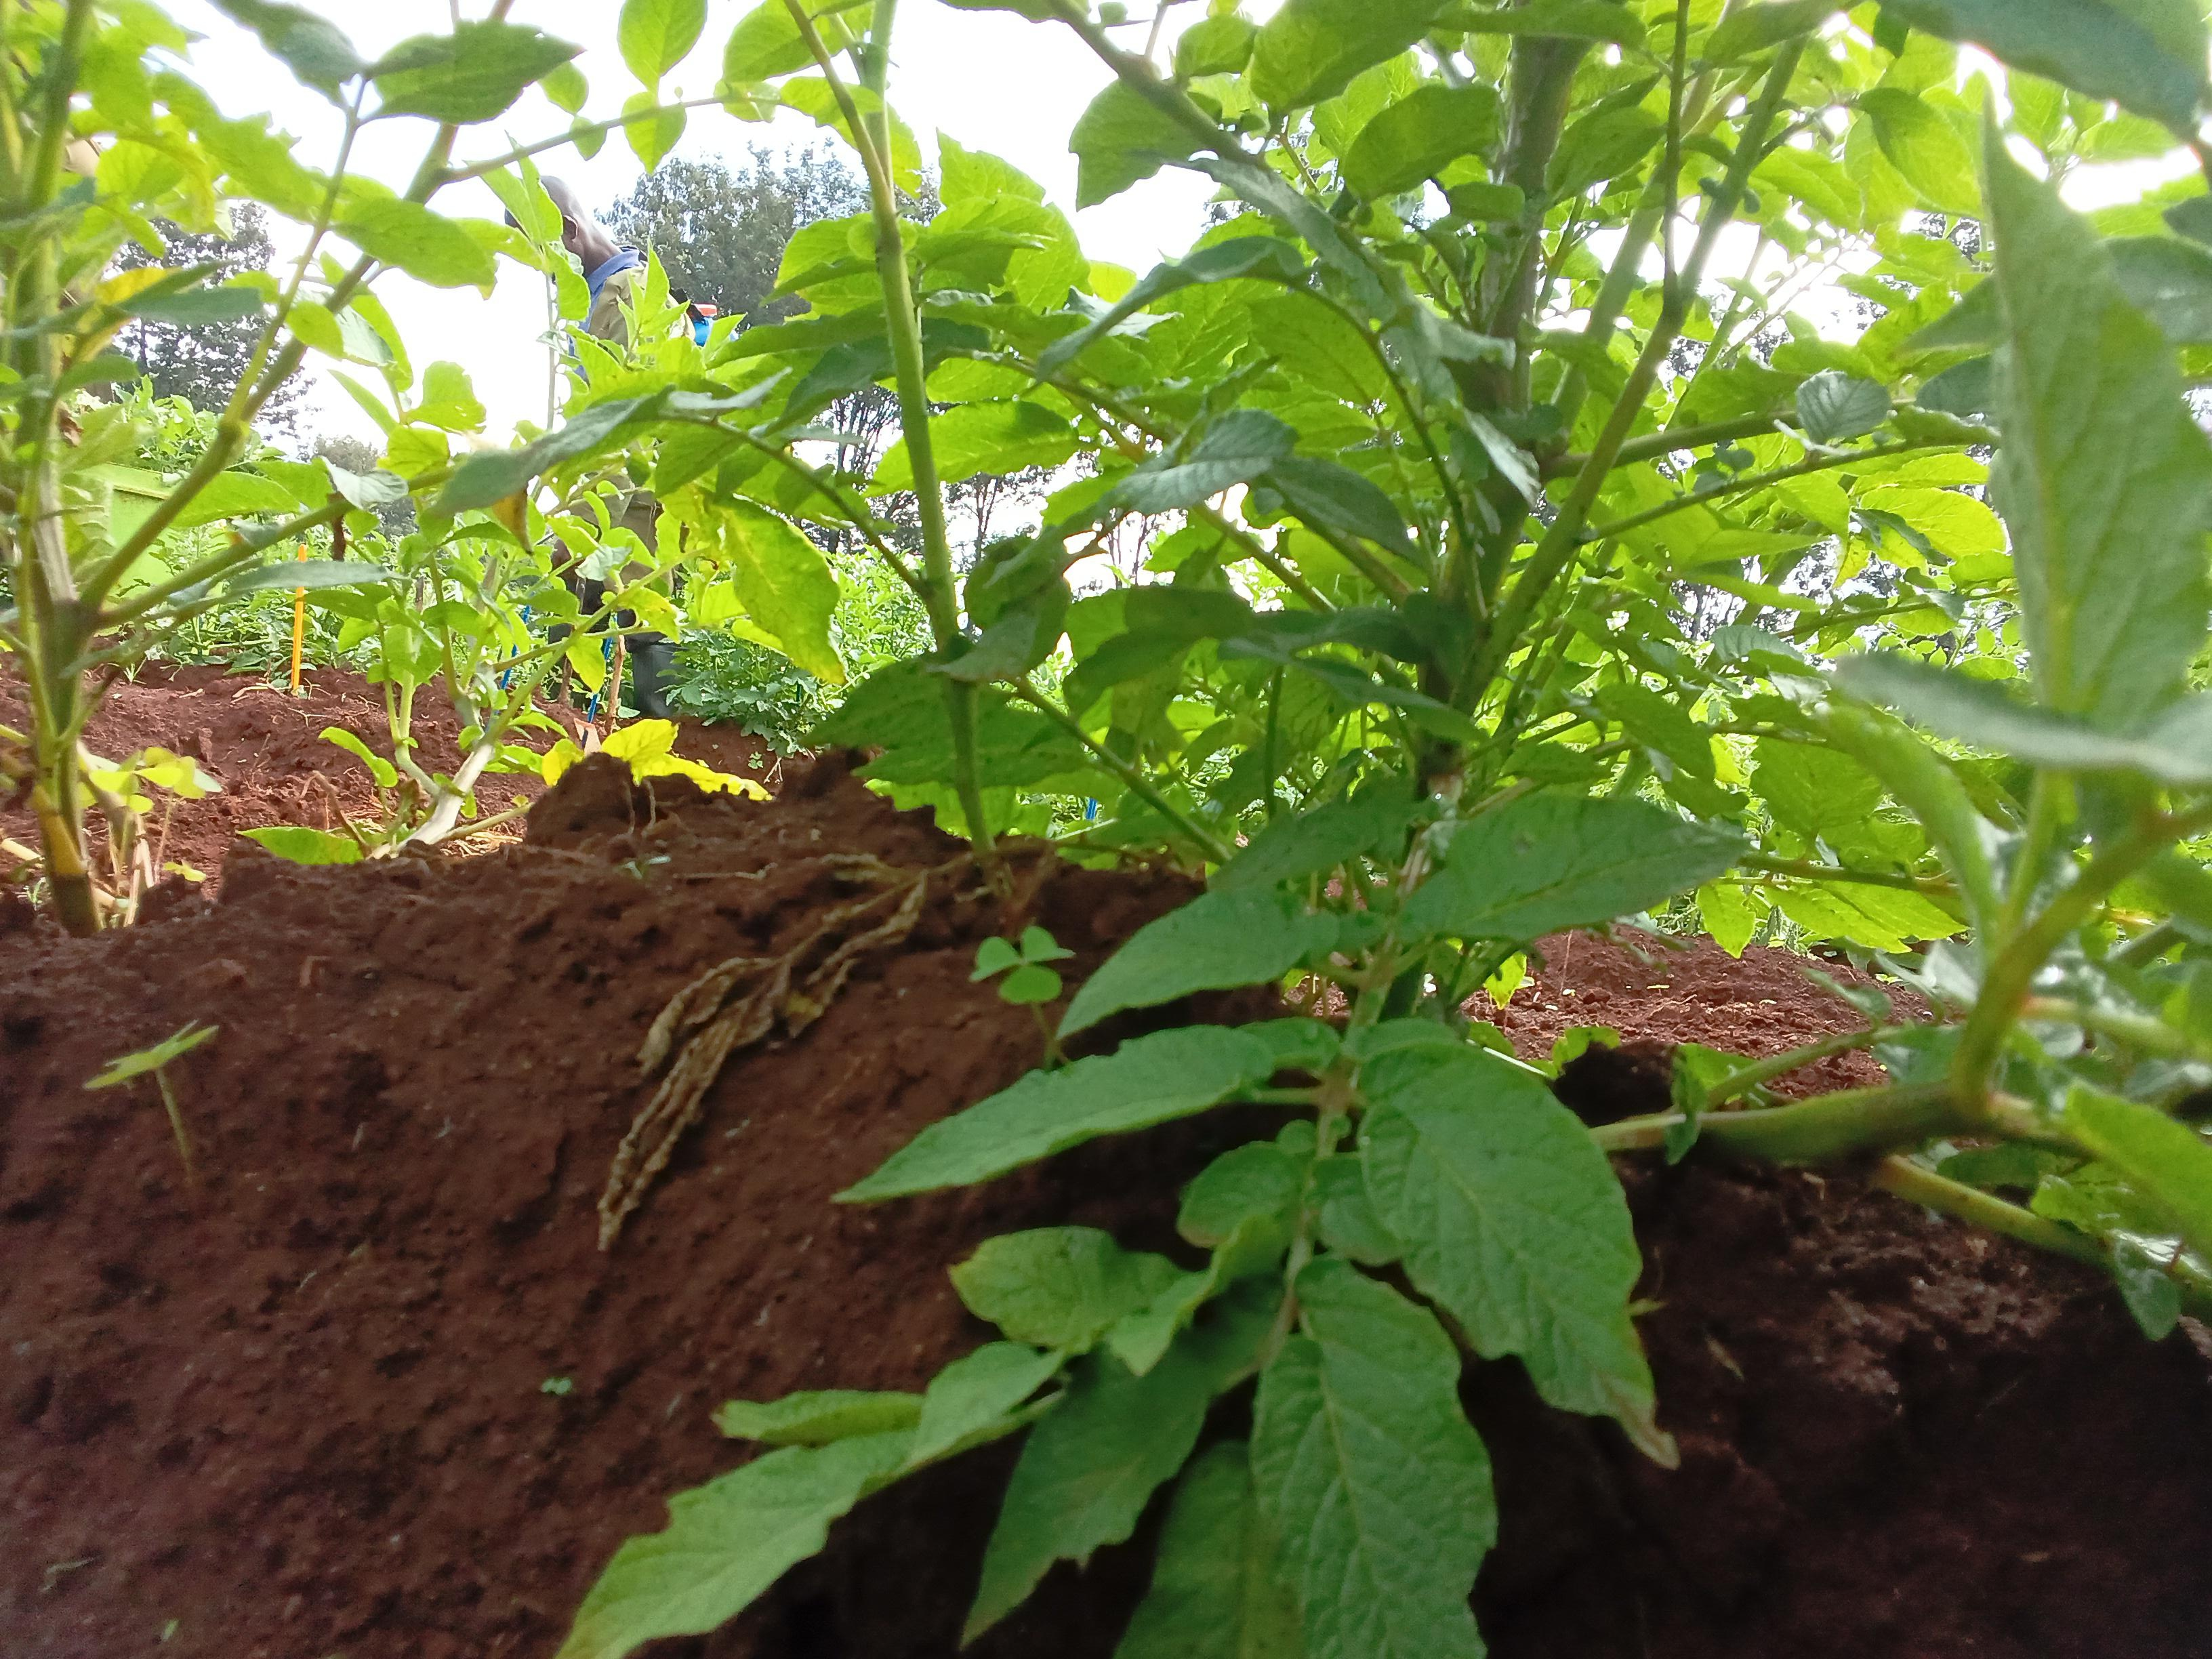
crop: potato
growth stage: flowering
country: Kenya
